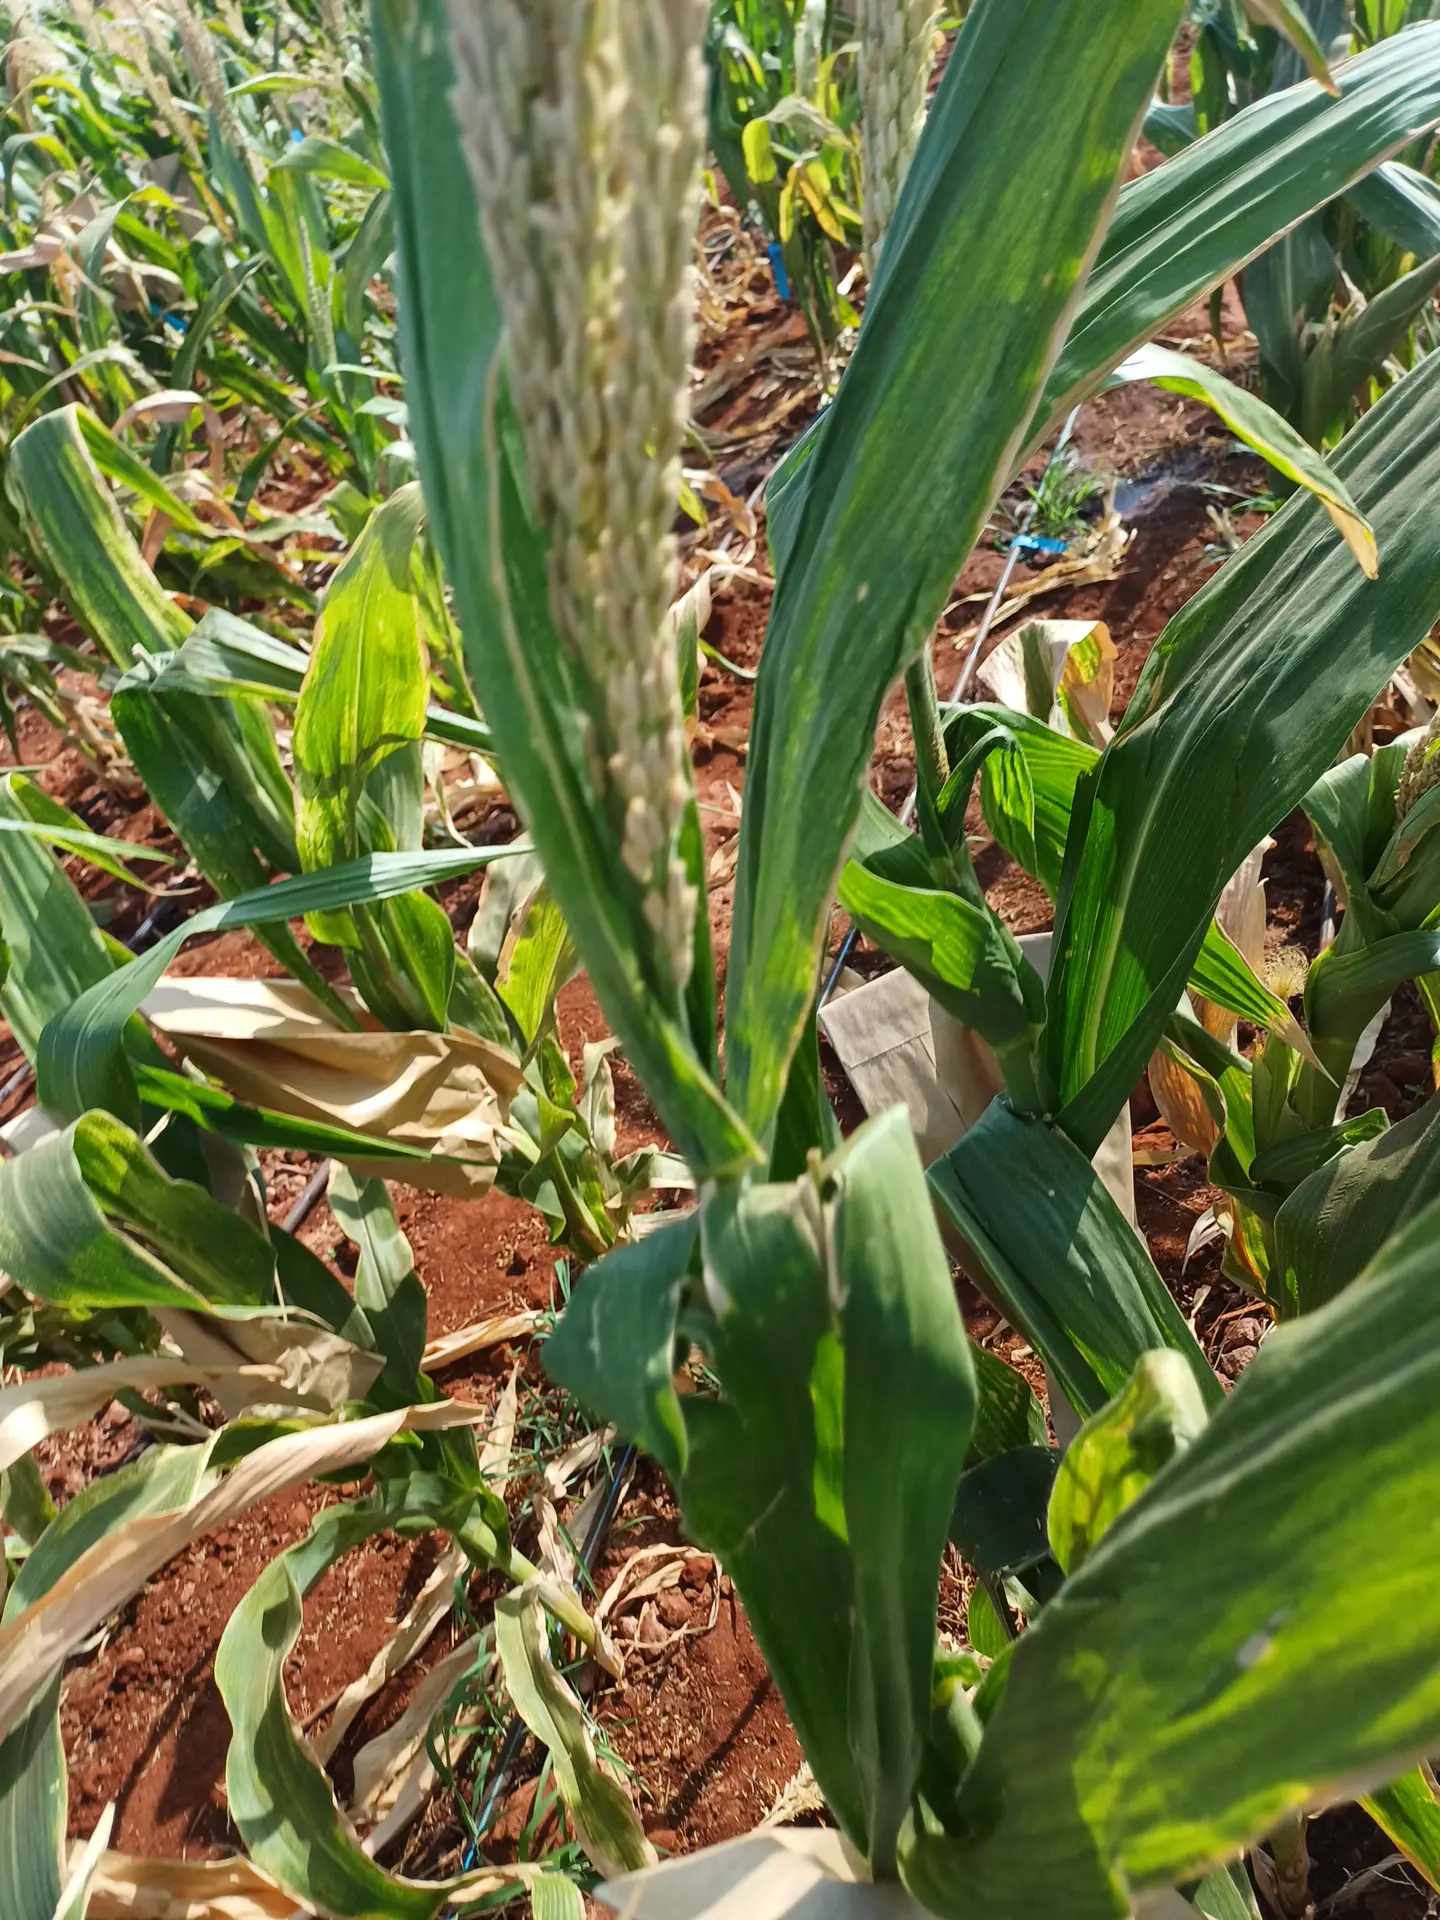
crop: maize
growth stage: flowering
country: Kenya
